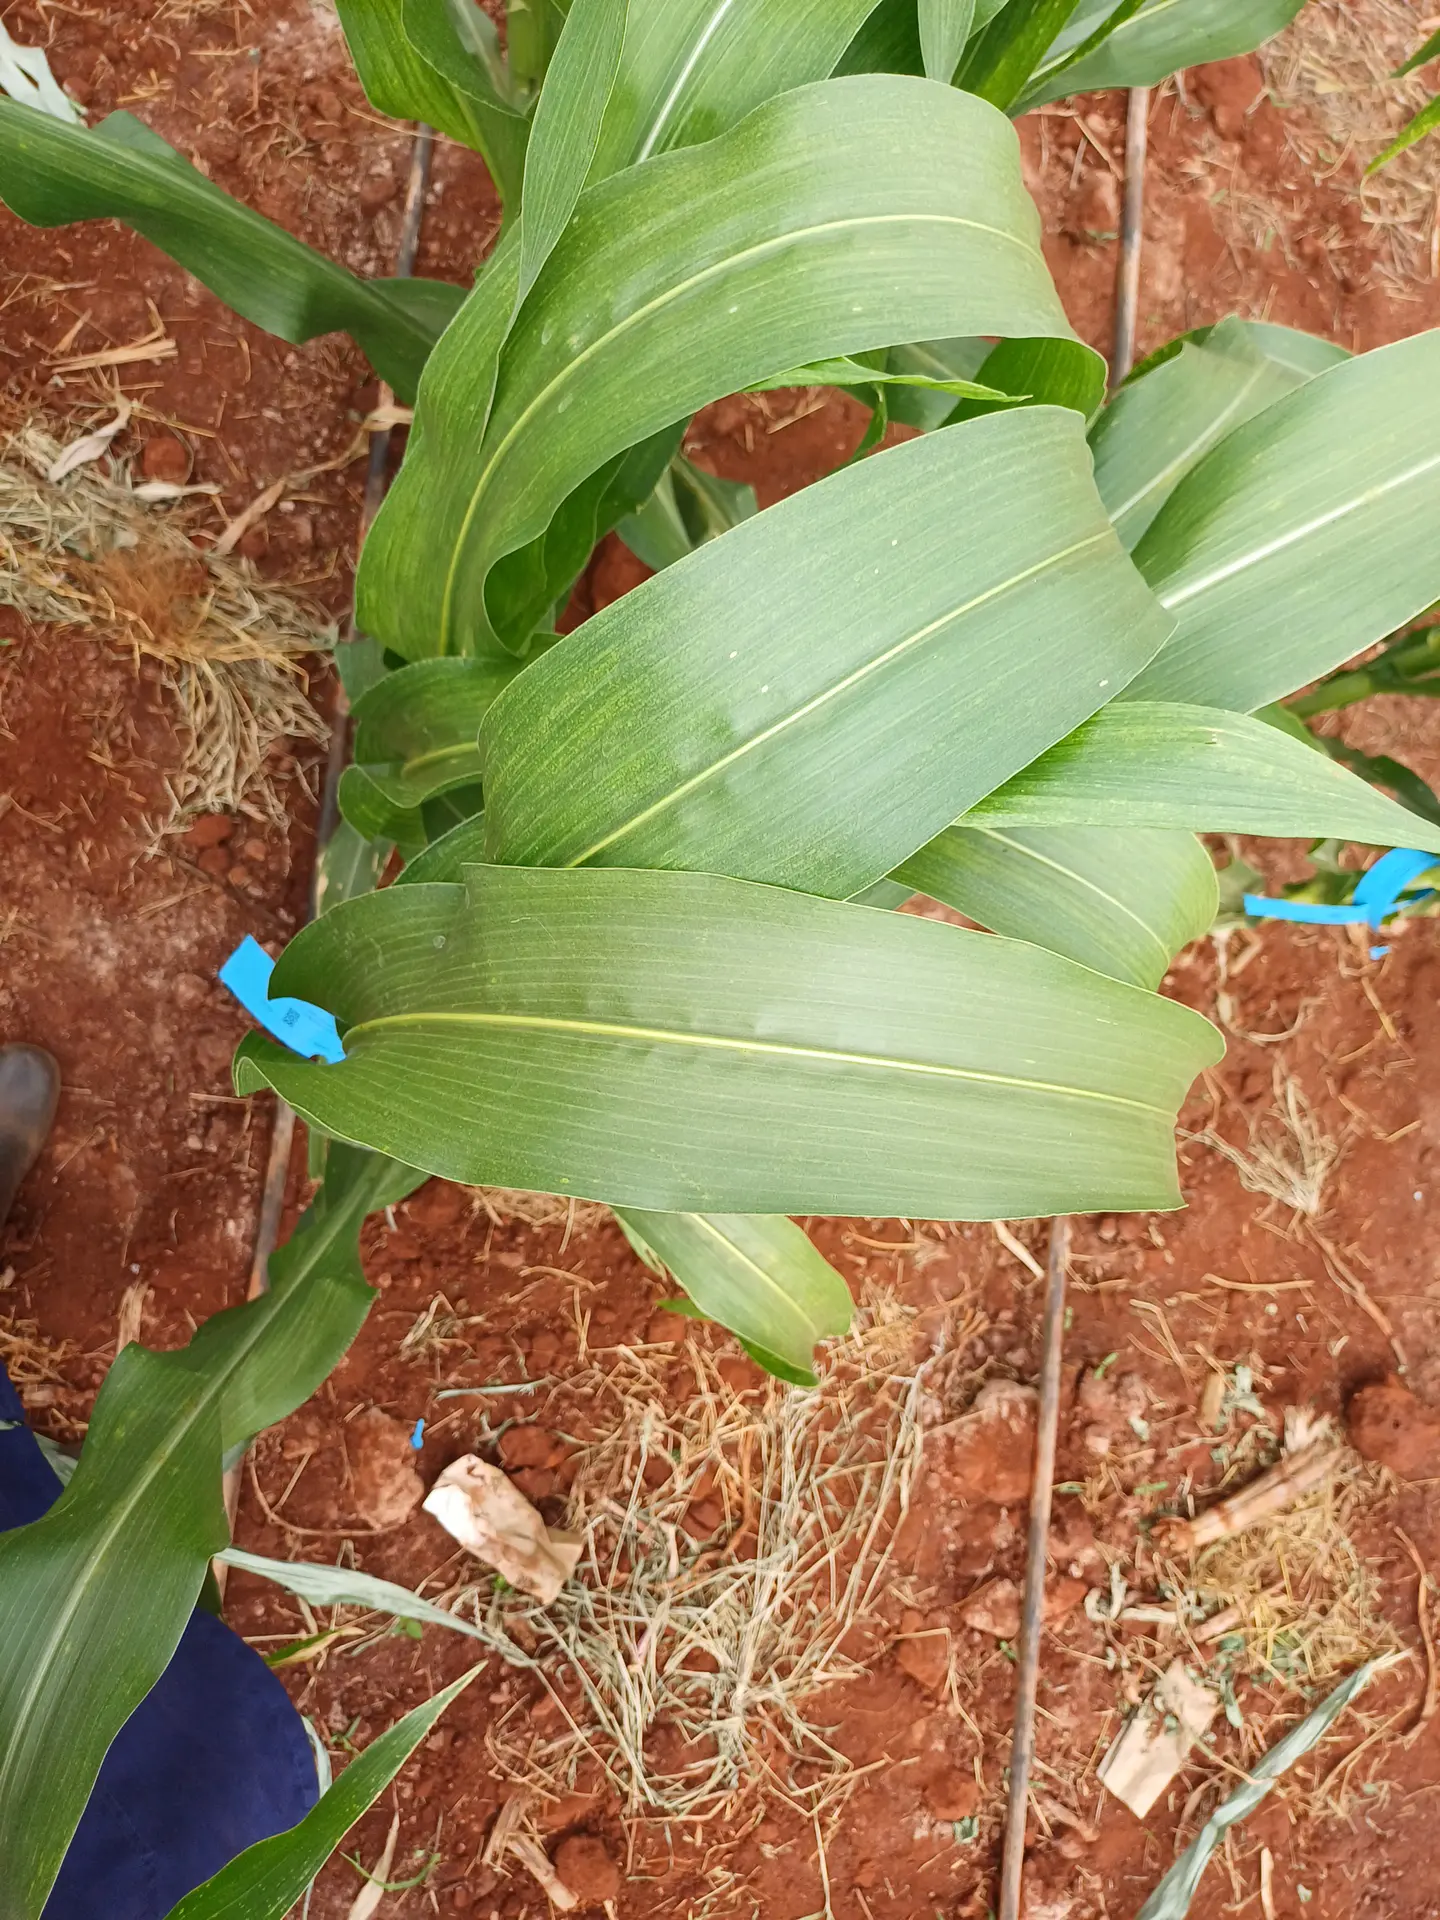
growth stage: vegetative
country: Kenya
